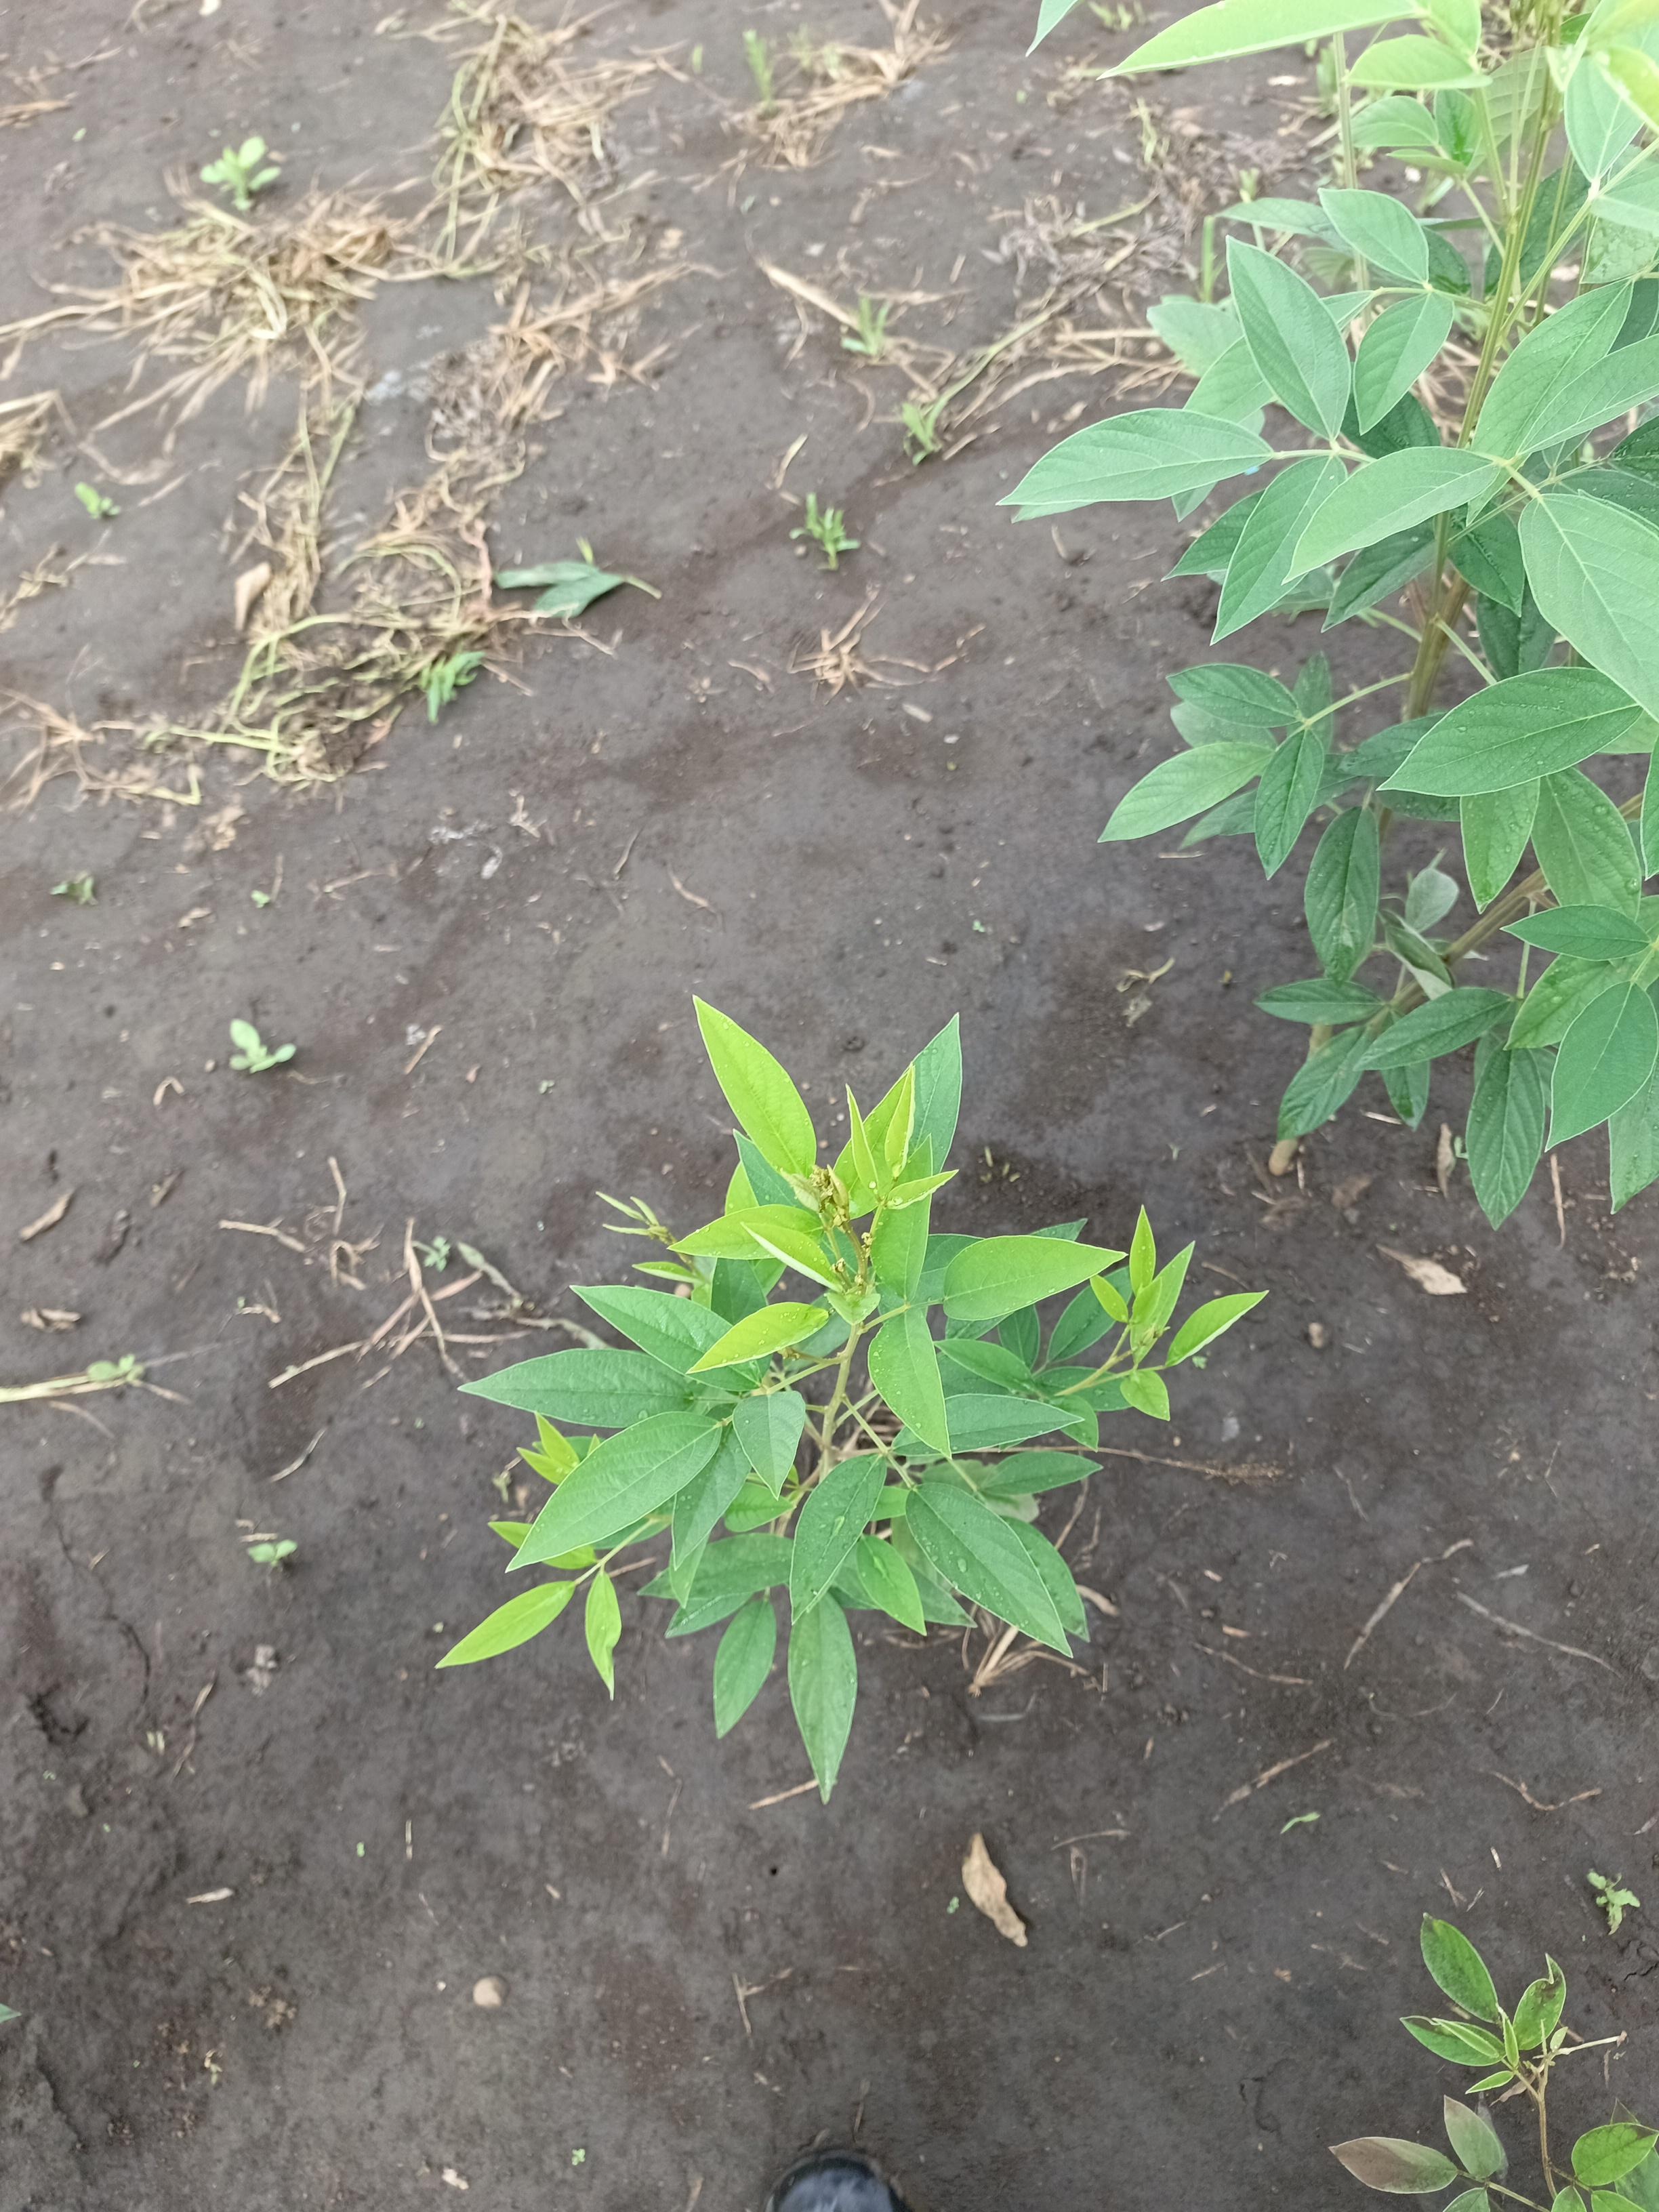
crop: pigeonpea
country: Tanzania
